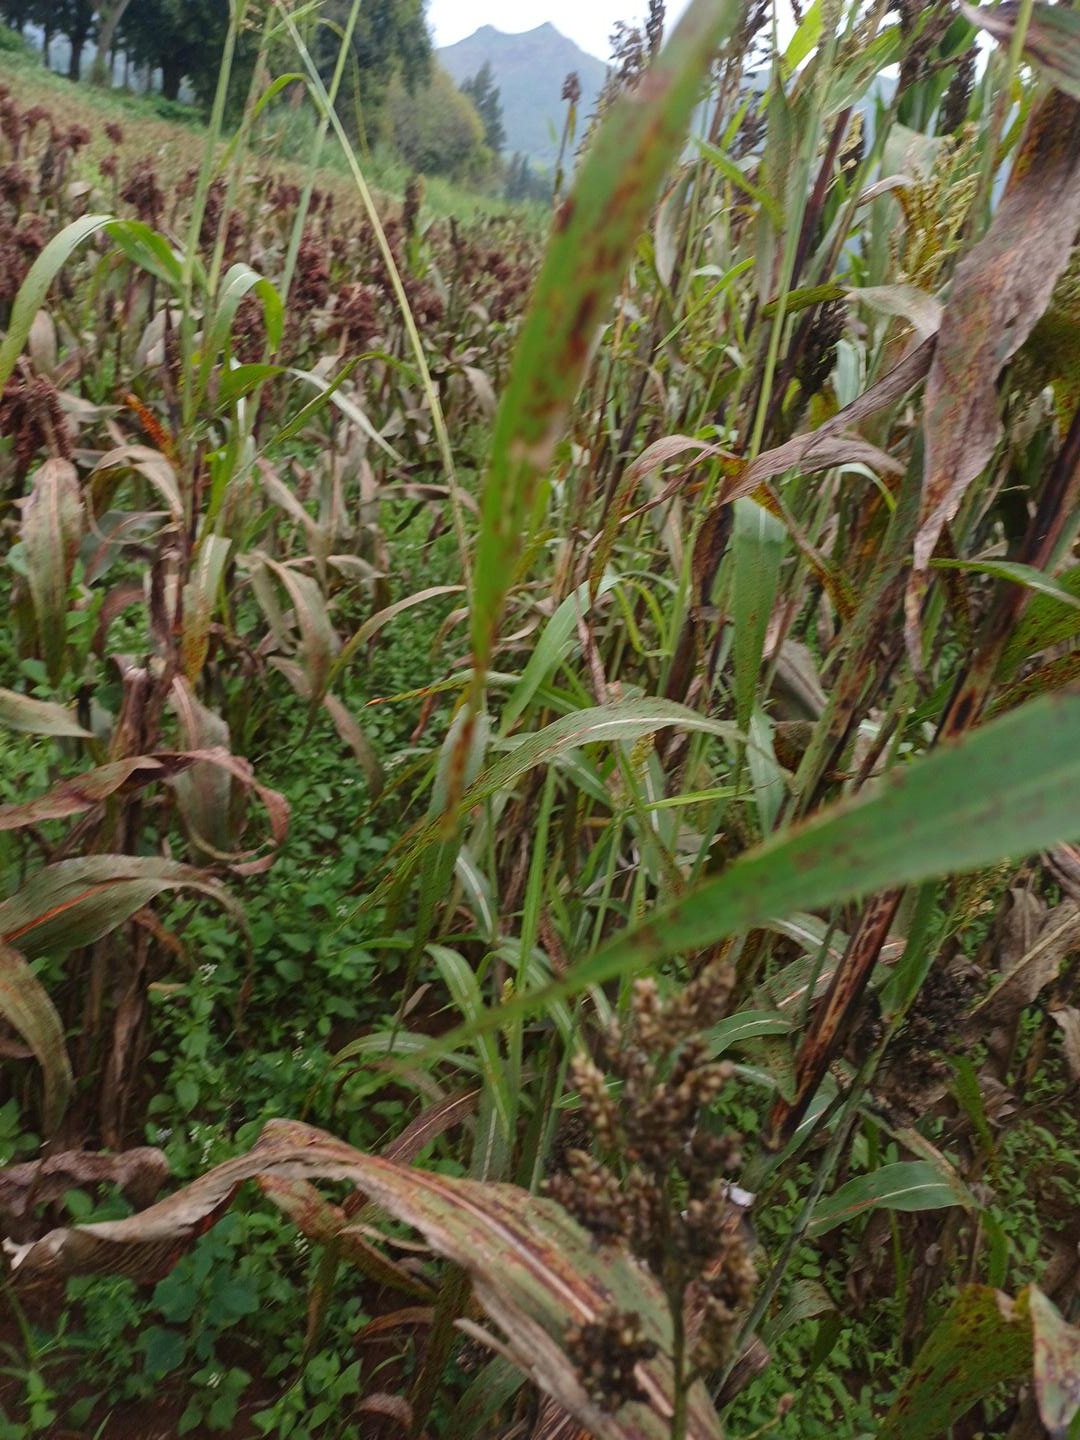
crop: sorghum
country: Kenya
